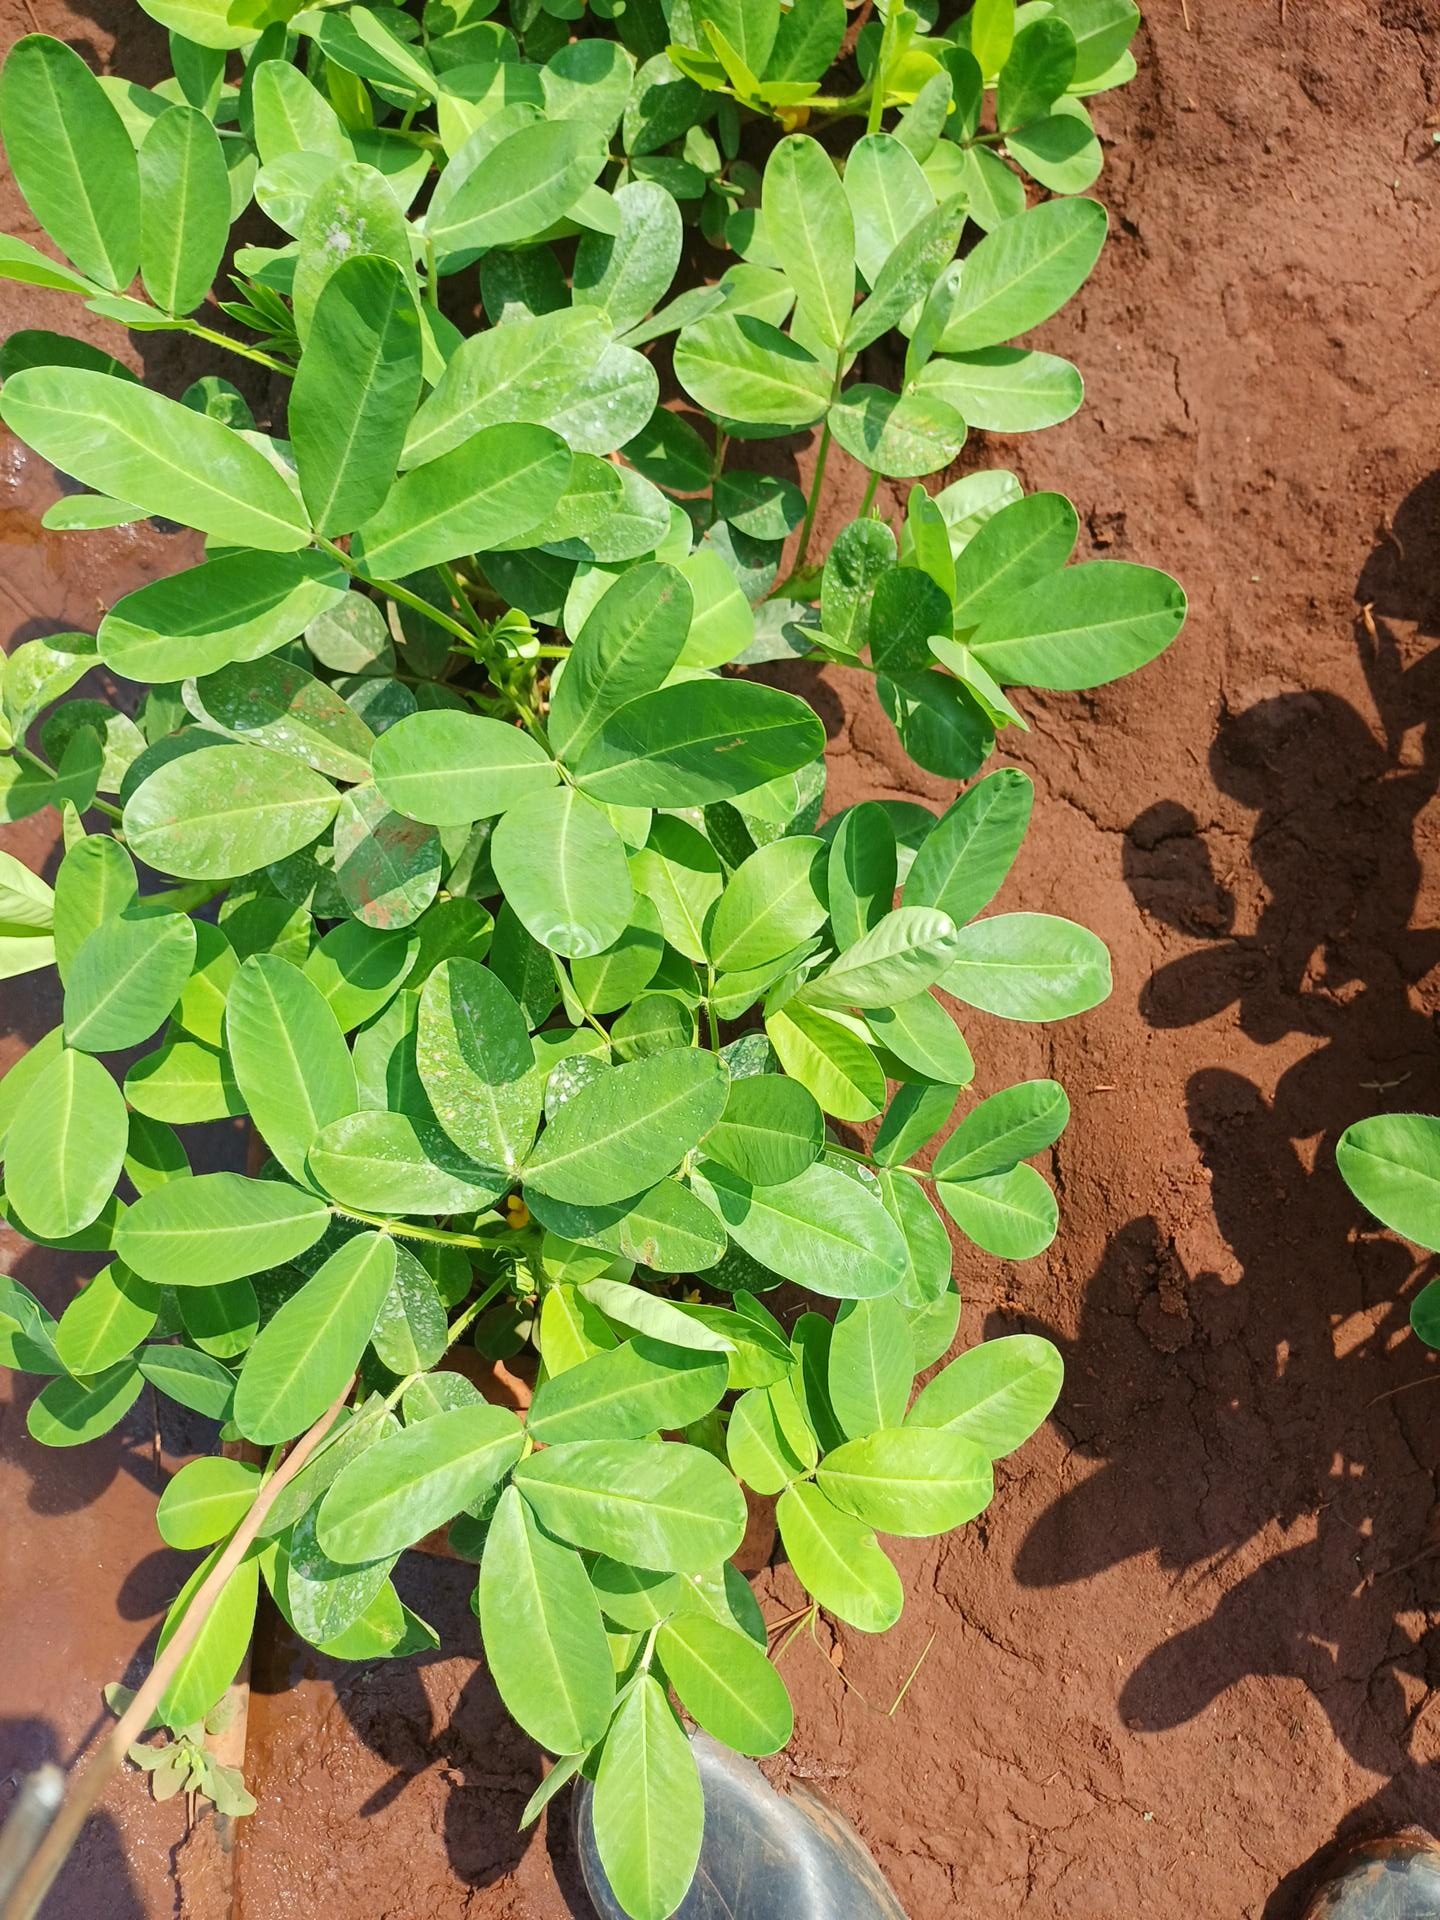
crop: groundnut
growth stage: flowering
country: Kenya
